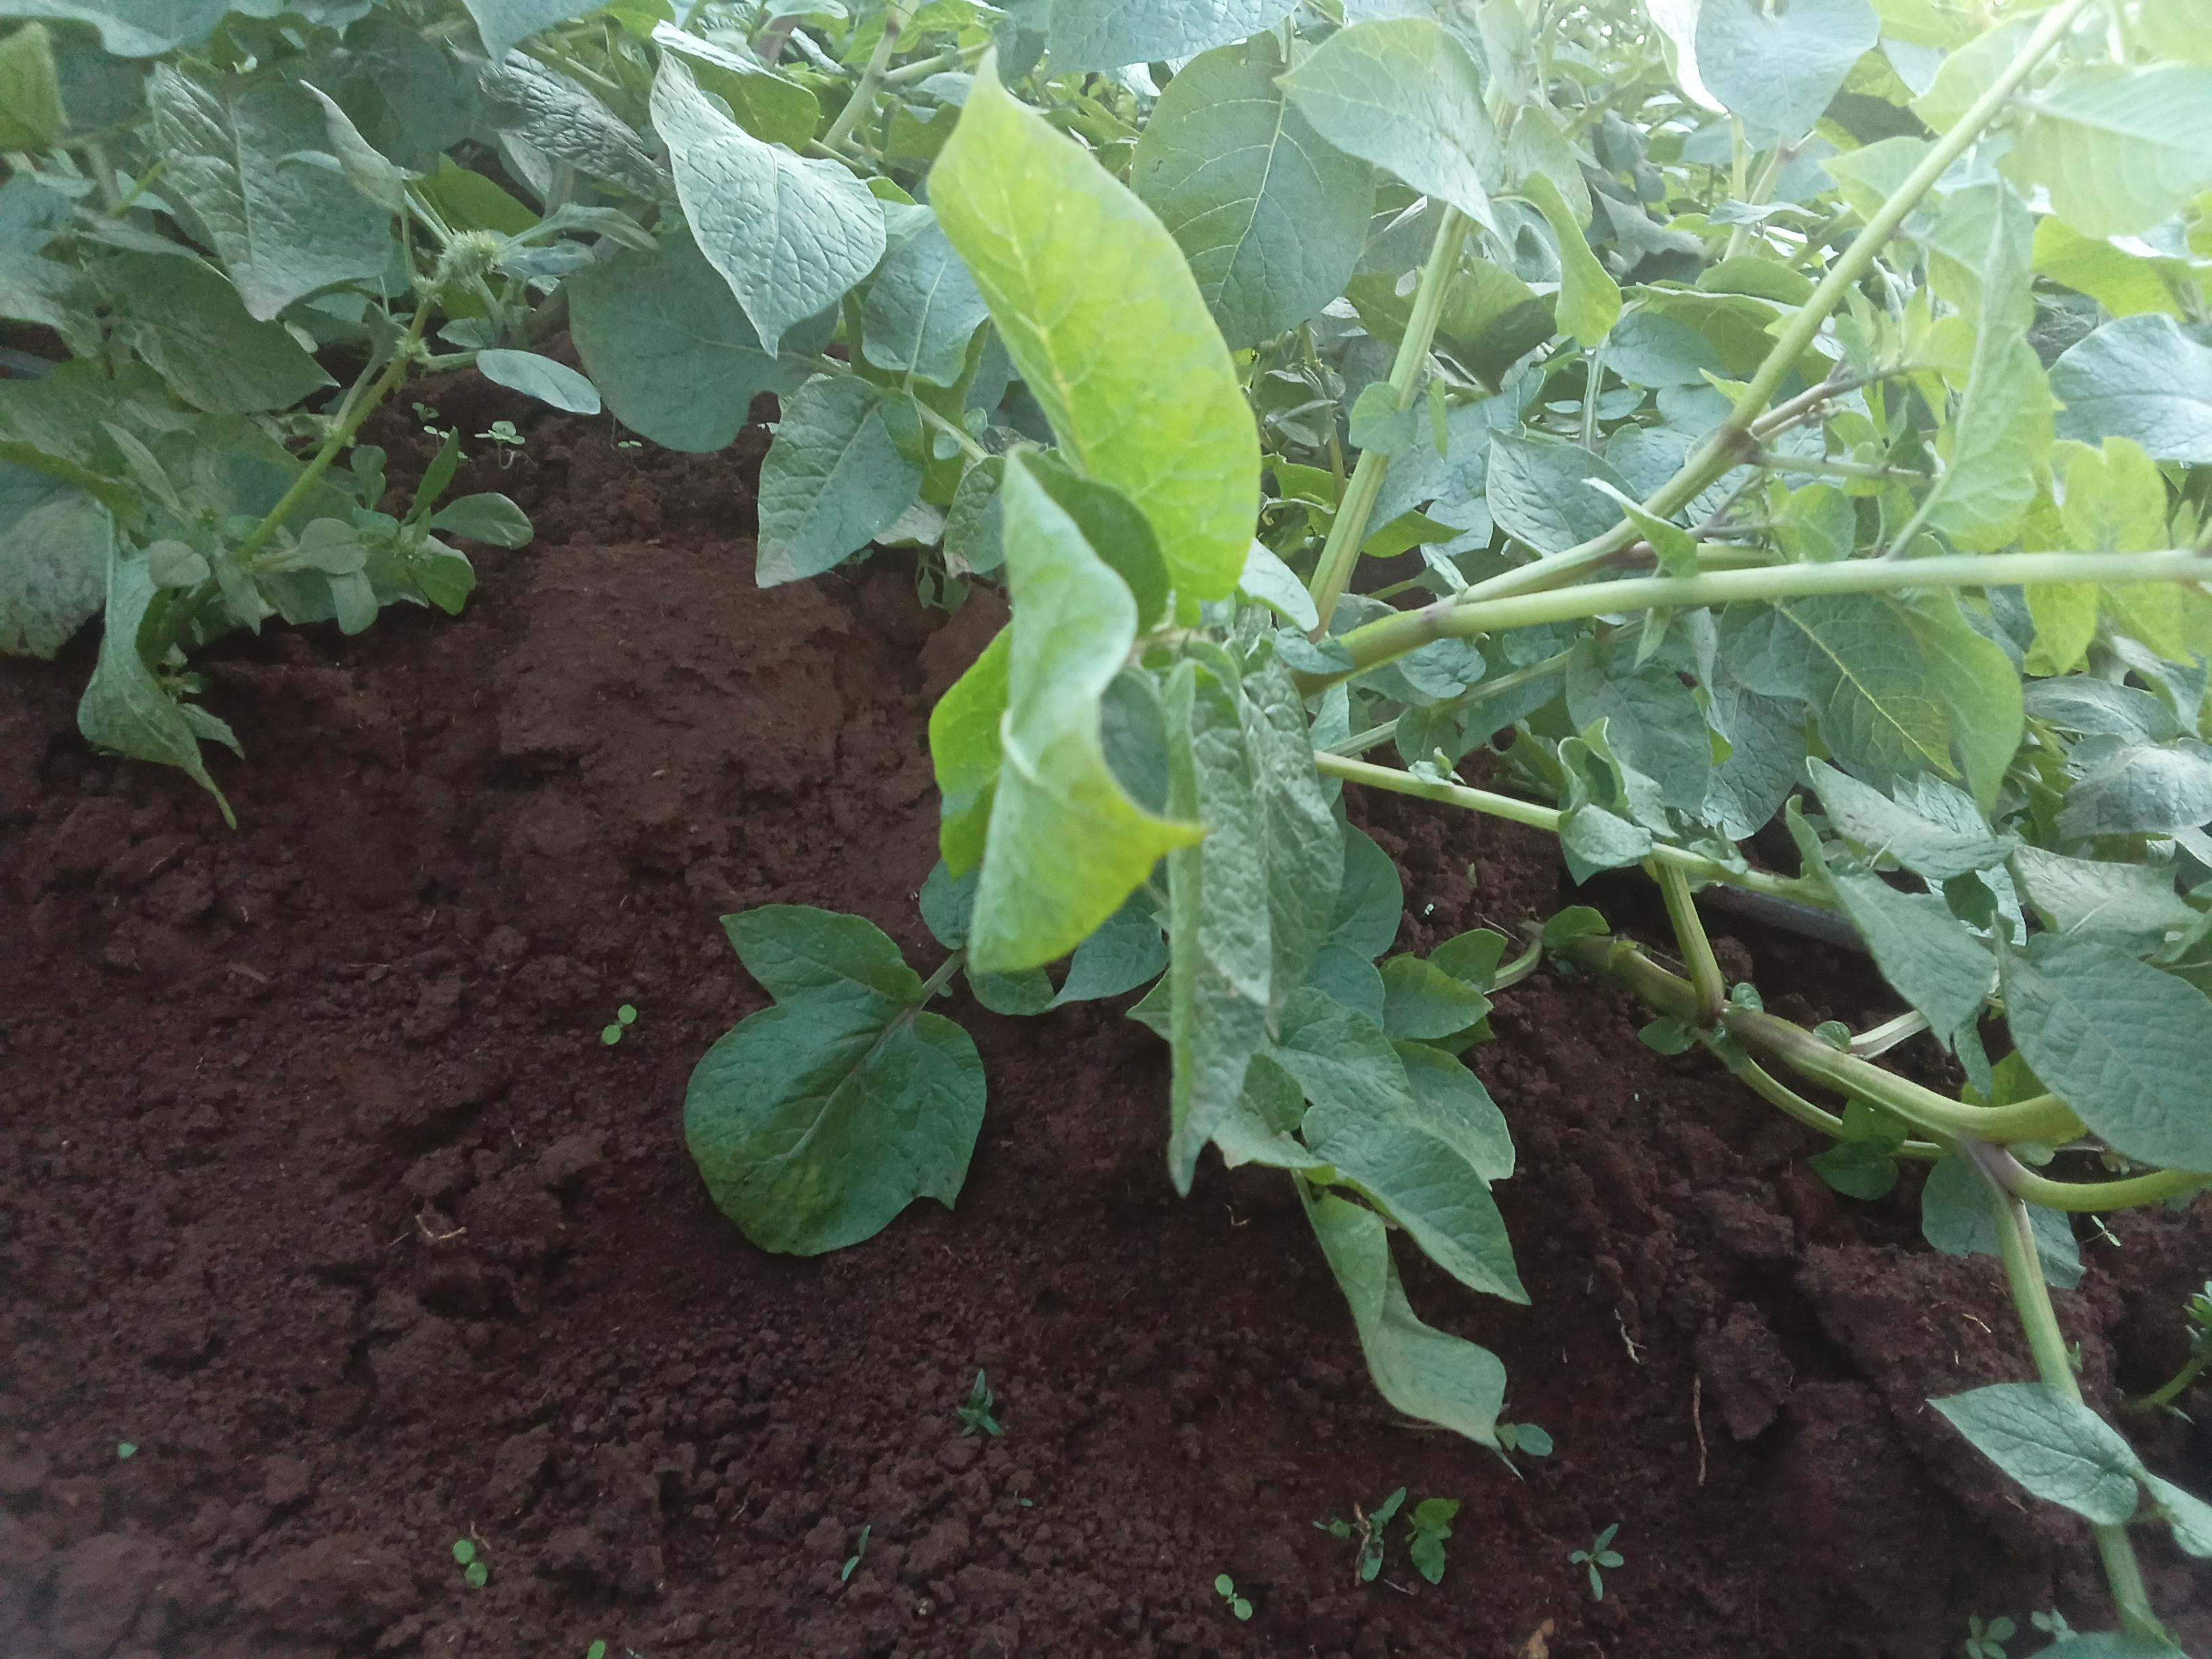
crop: potato
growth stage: vegetative
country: Kenya
